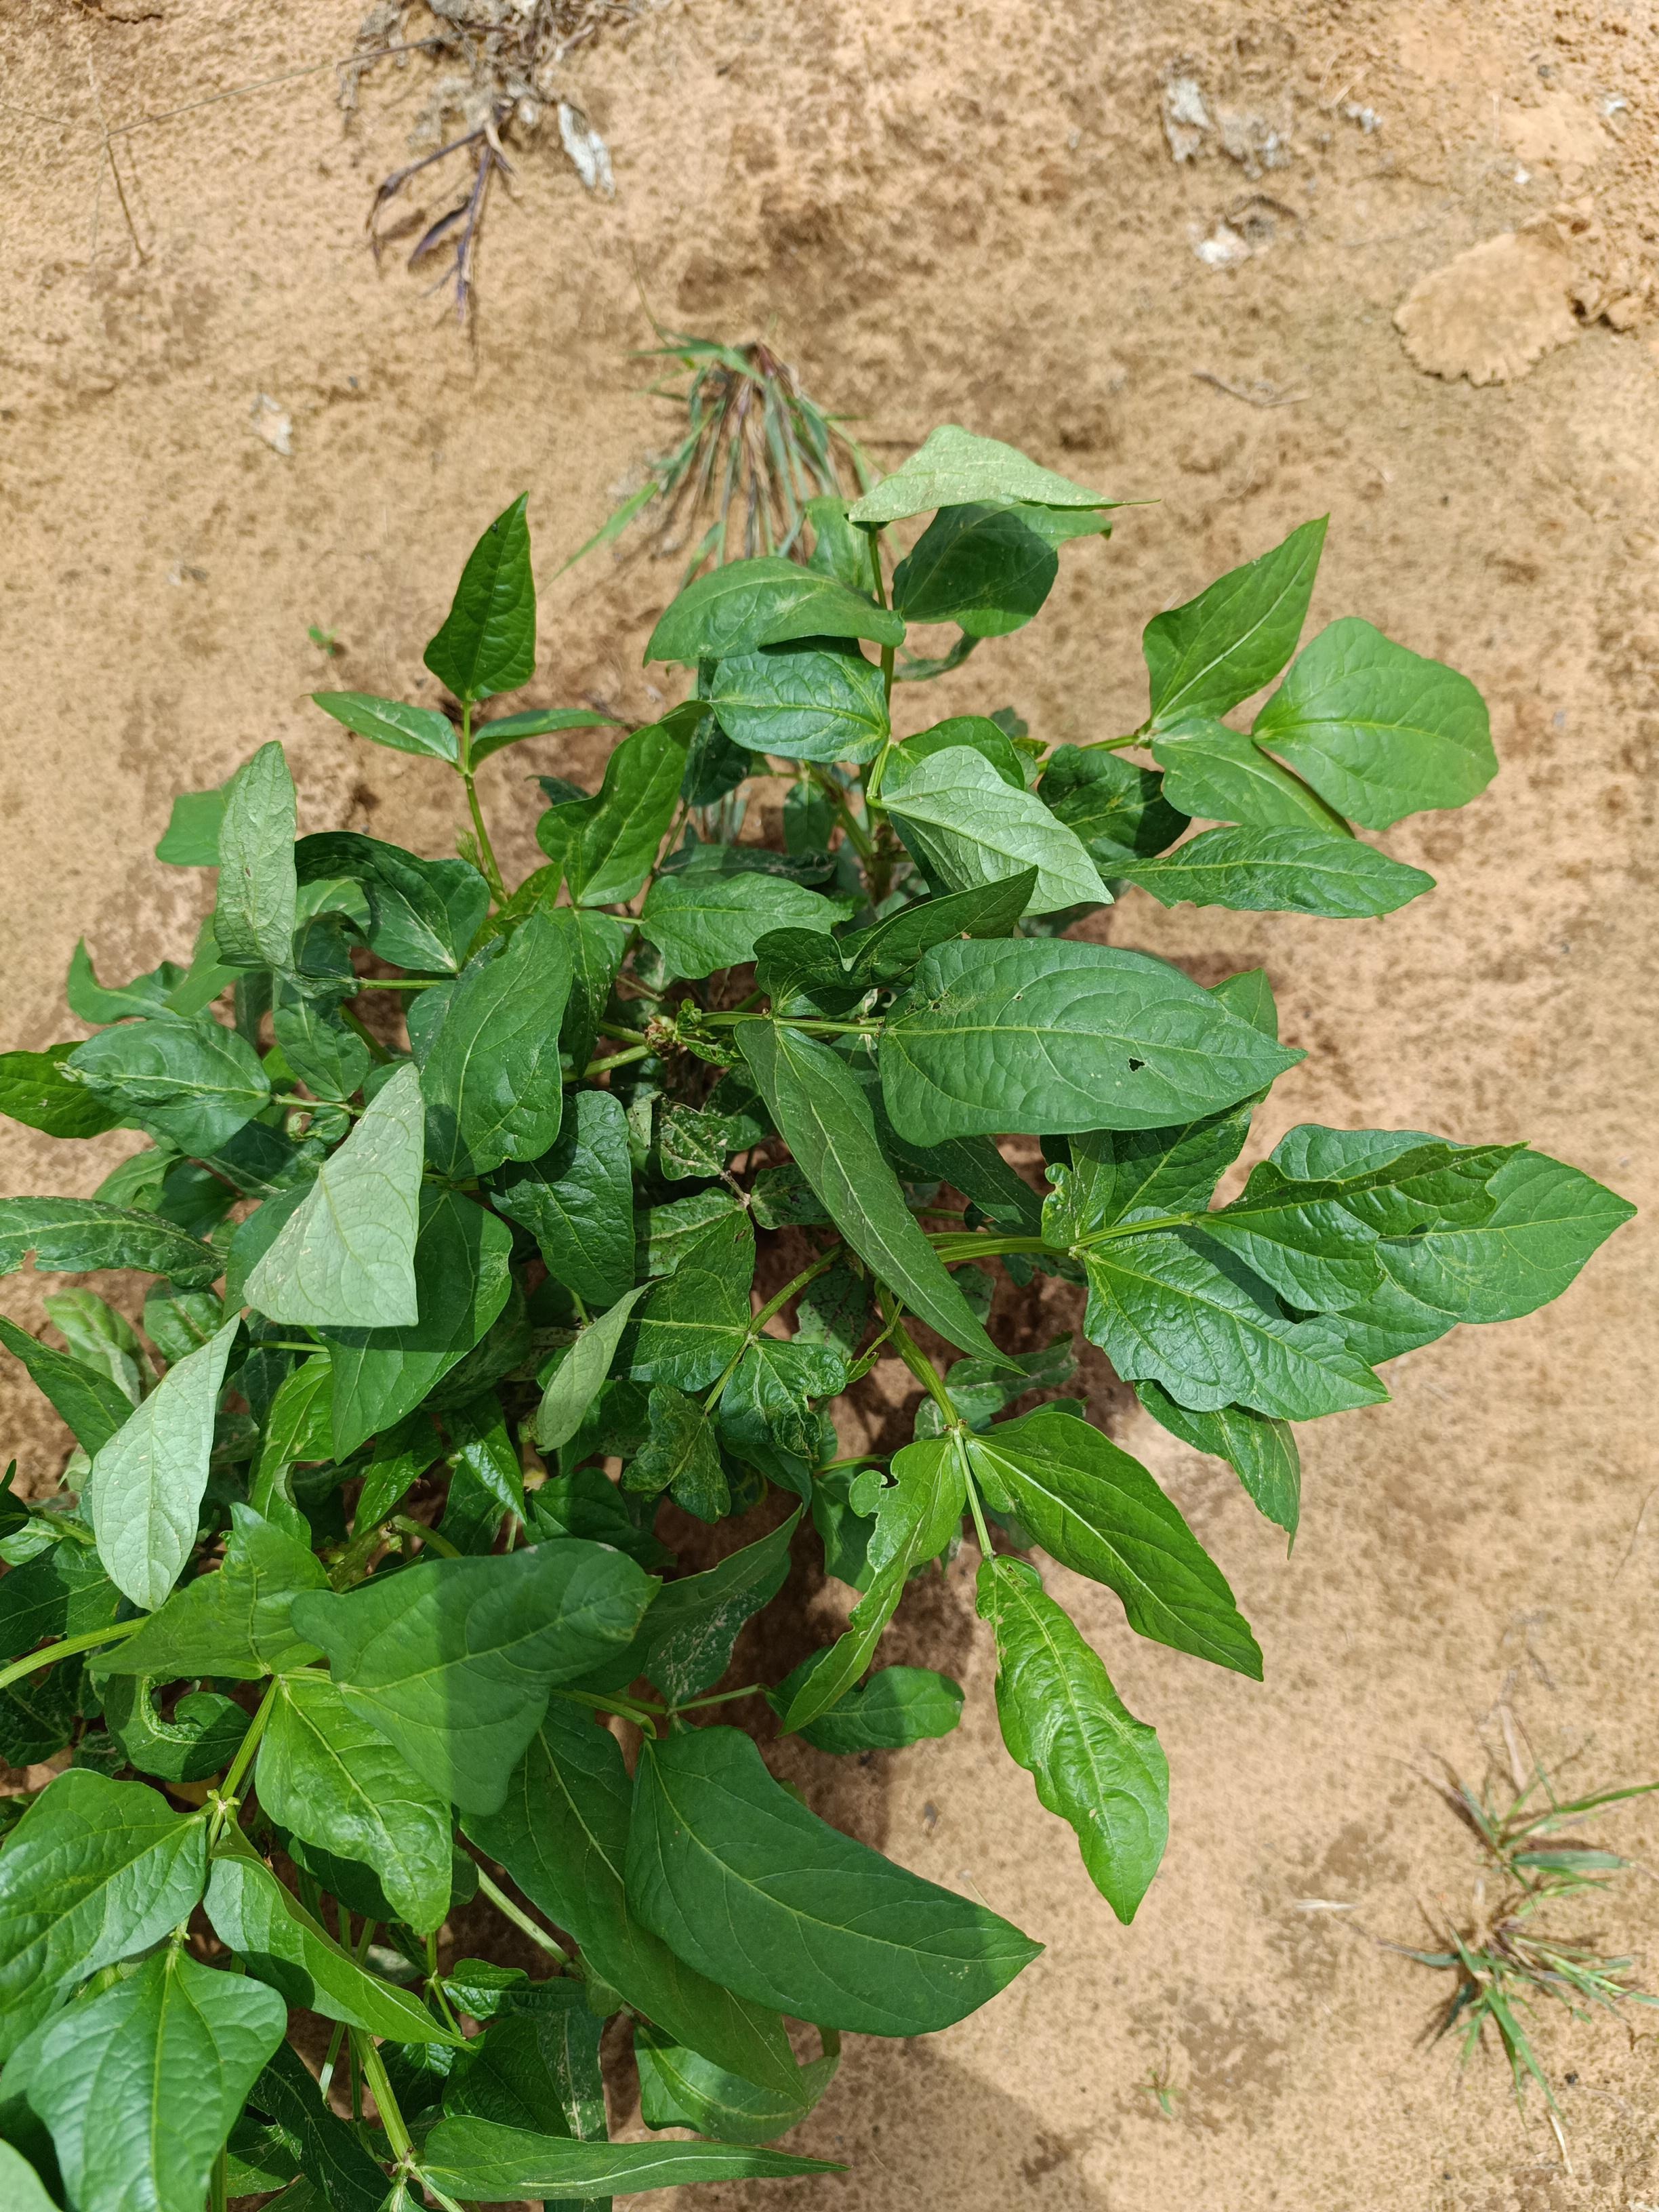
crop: cowpea
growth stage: emergence
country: Nigeria
